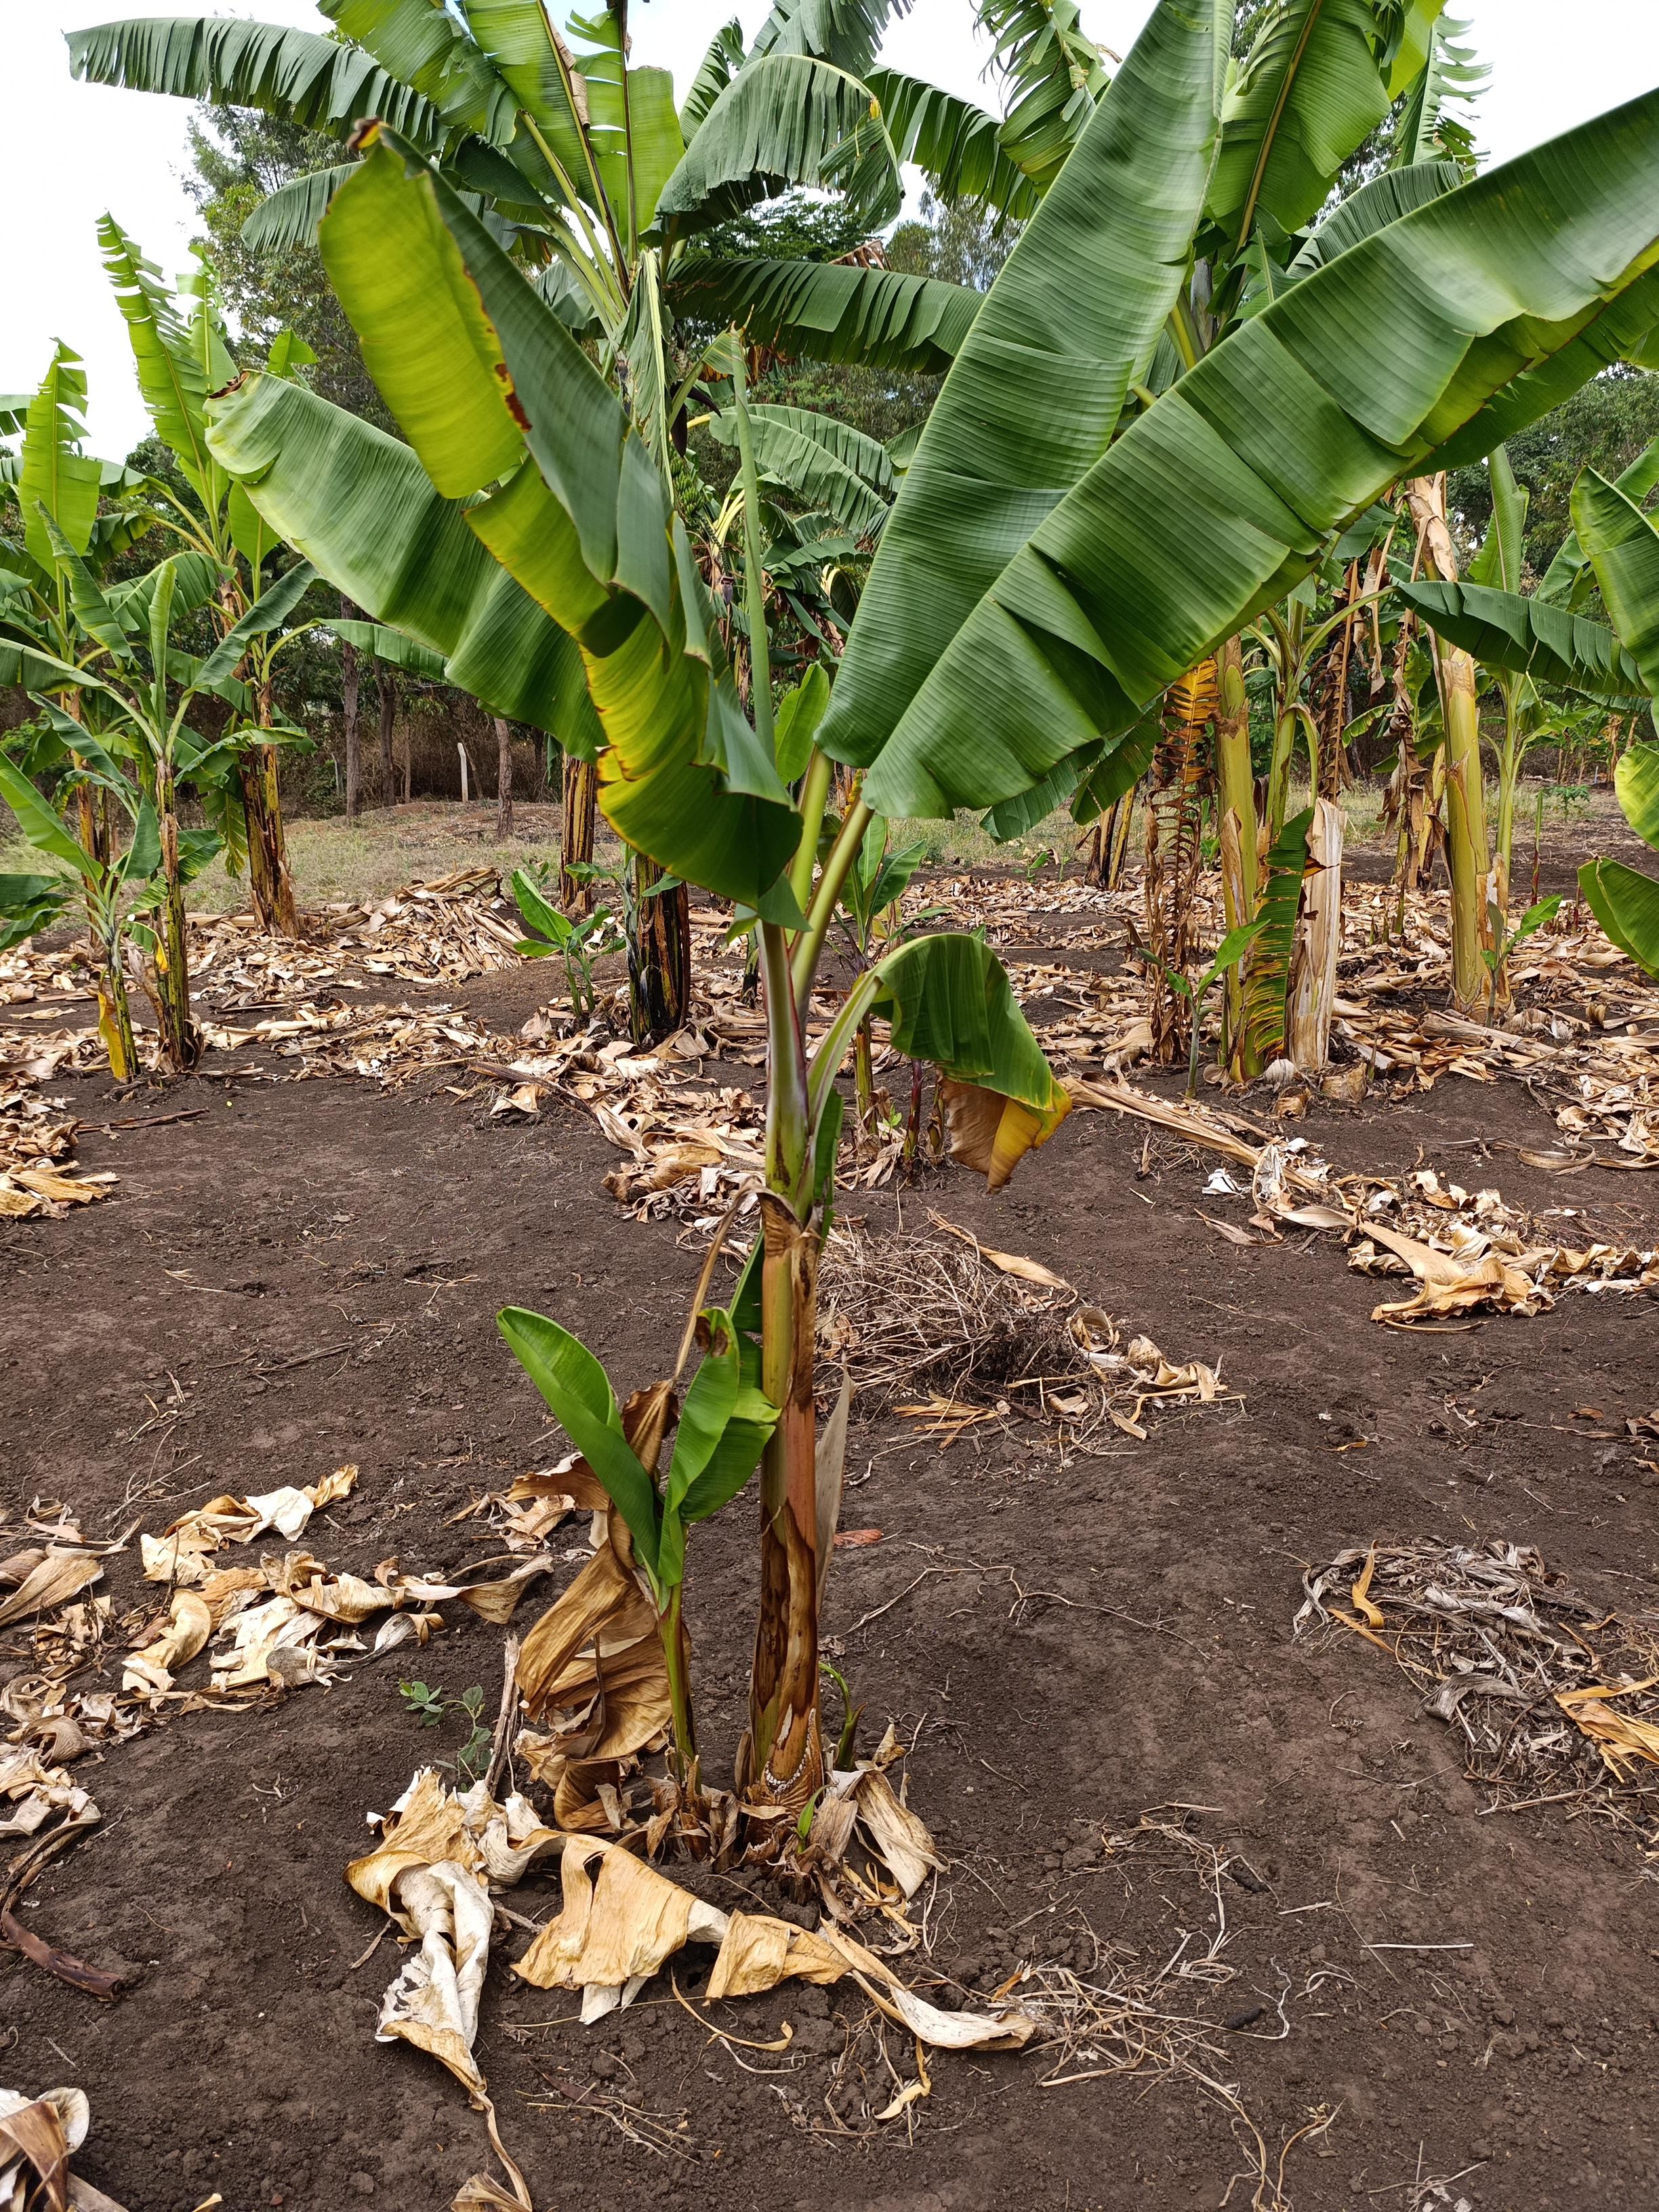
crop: banana
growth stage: vegetative
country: Tanzania
